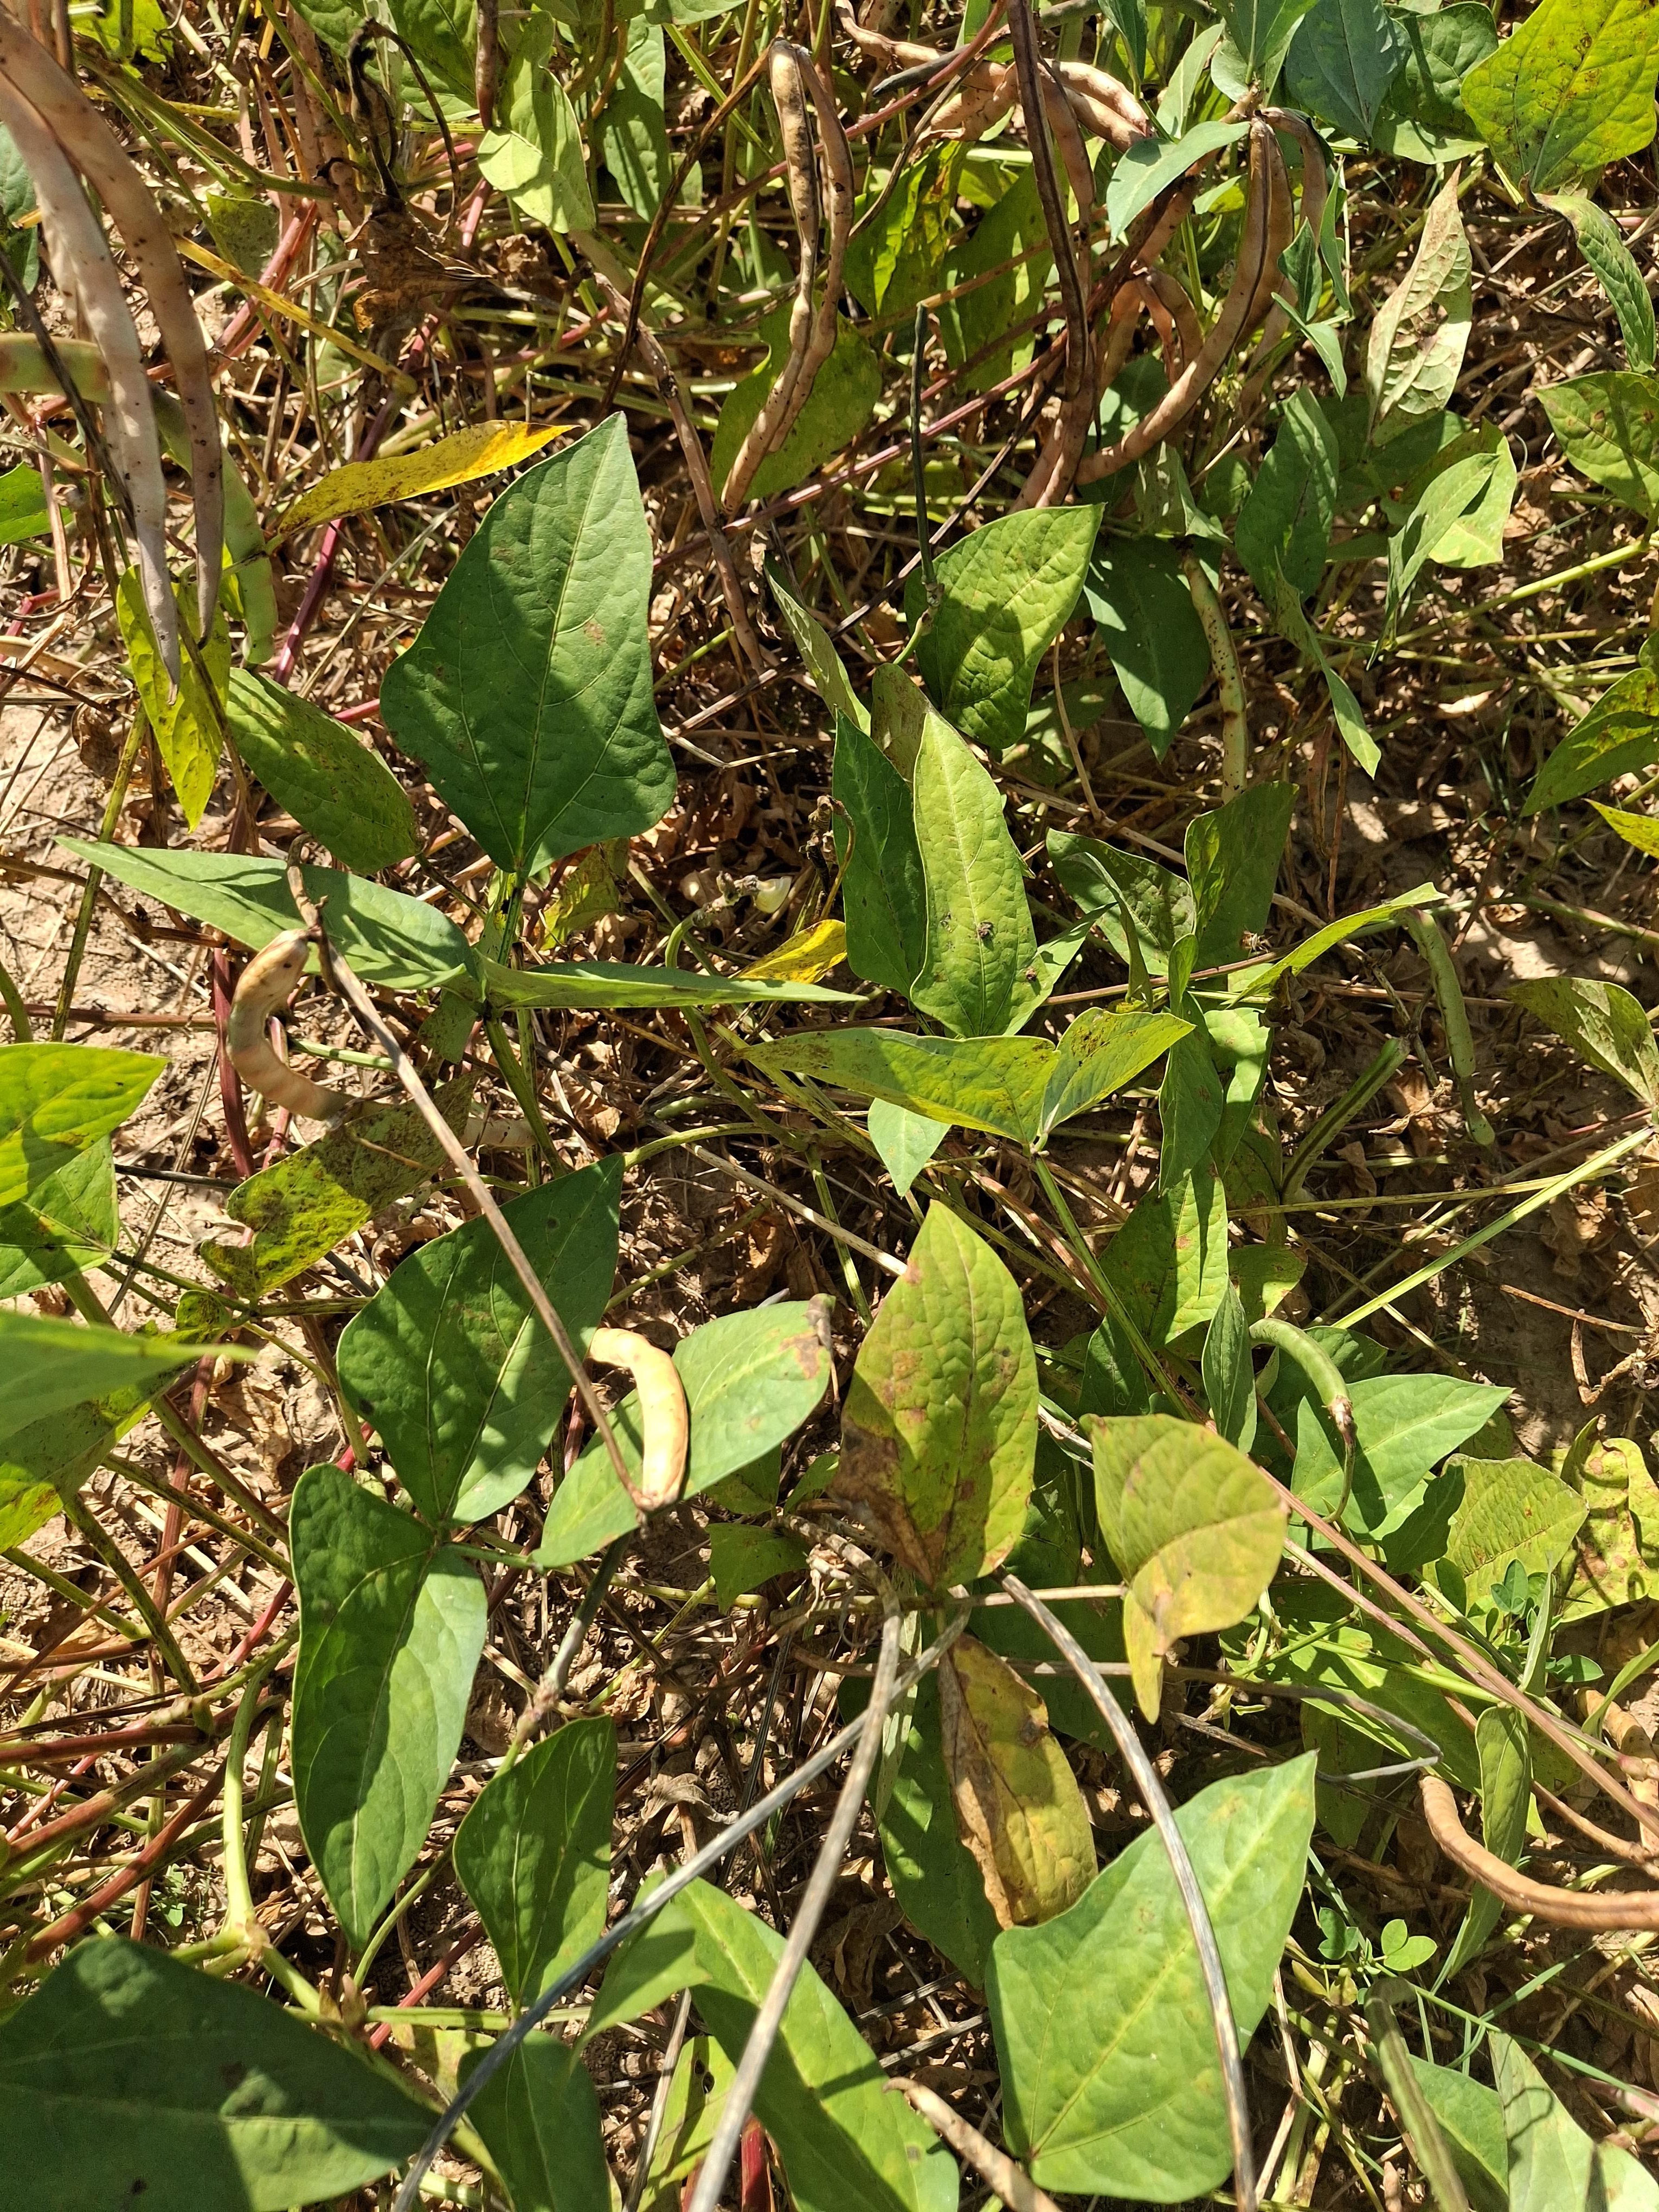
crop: cowpea
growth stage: maturity
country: Nigeria
